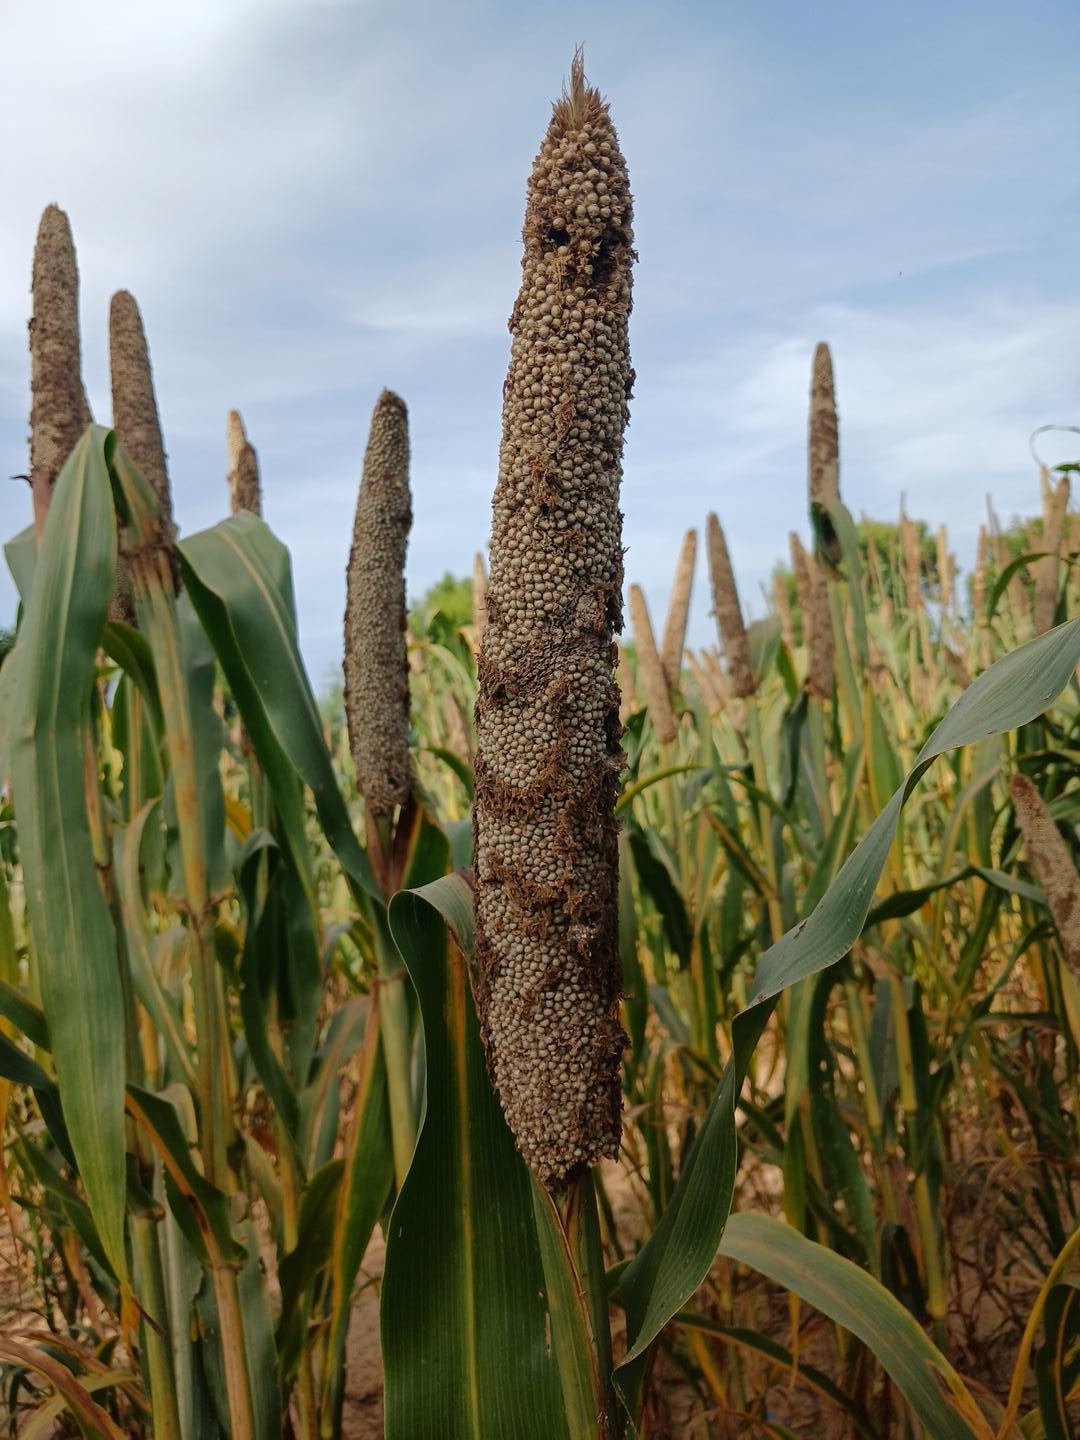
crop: pearl millet
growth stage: maturity
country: Senegal
